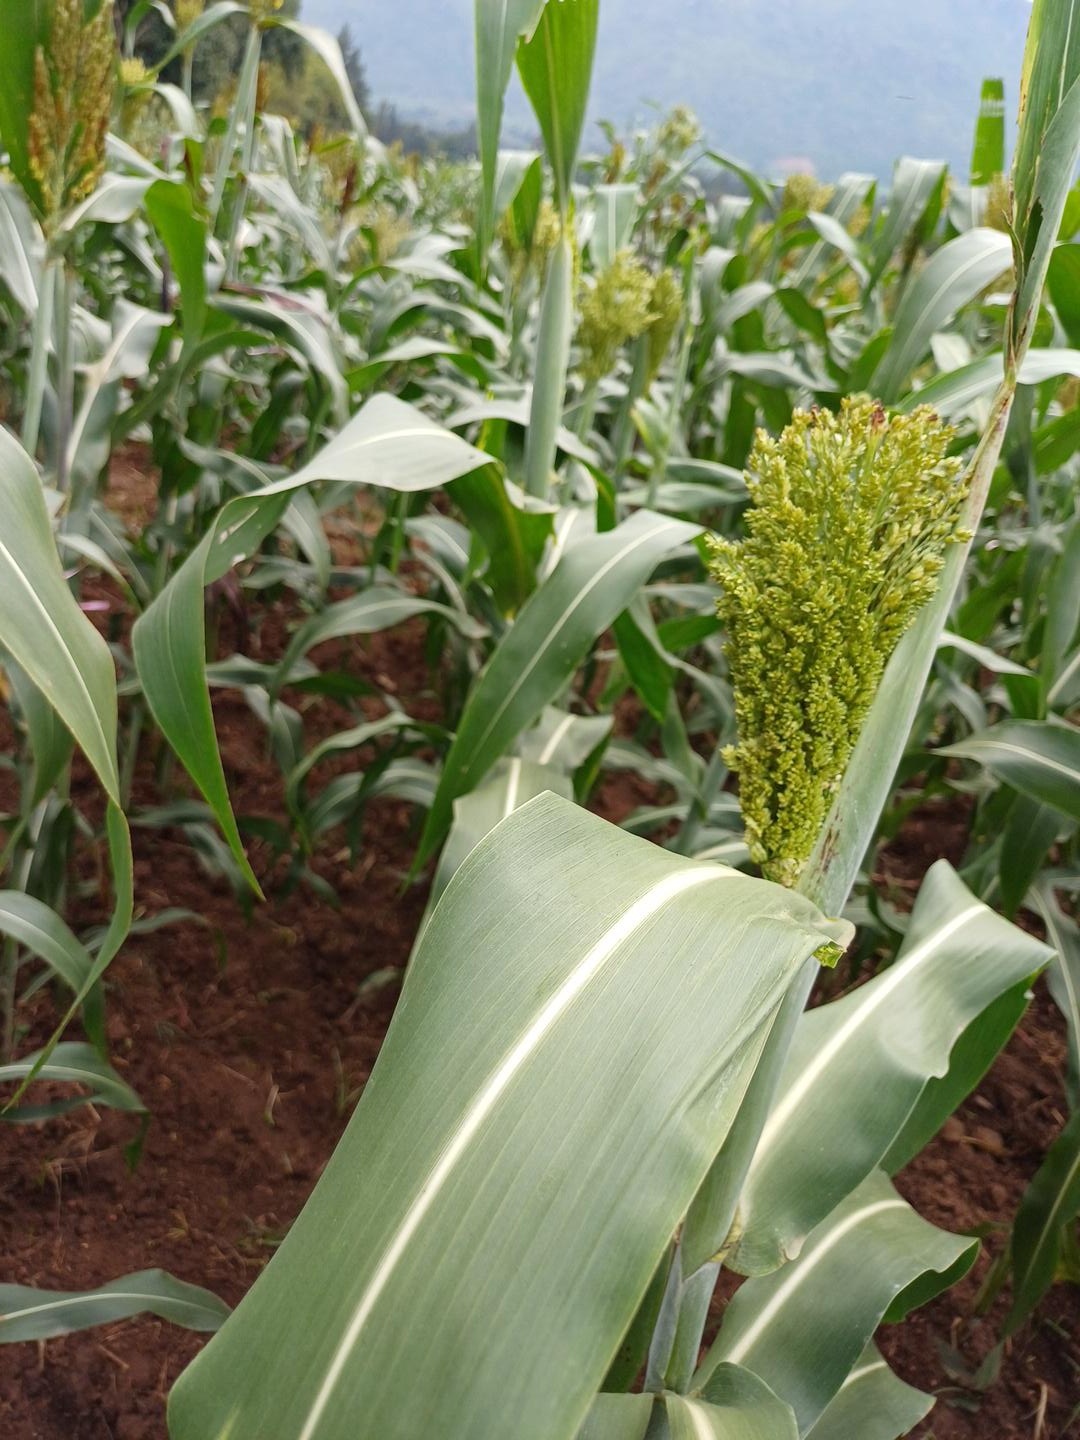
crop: sorghum
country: Kenya
